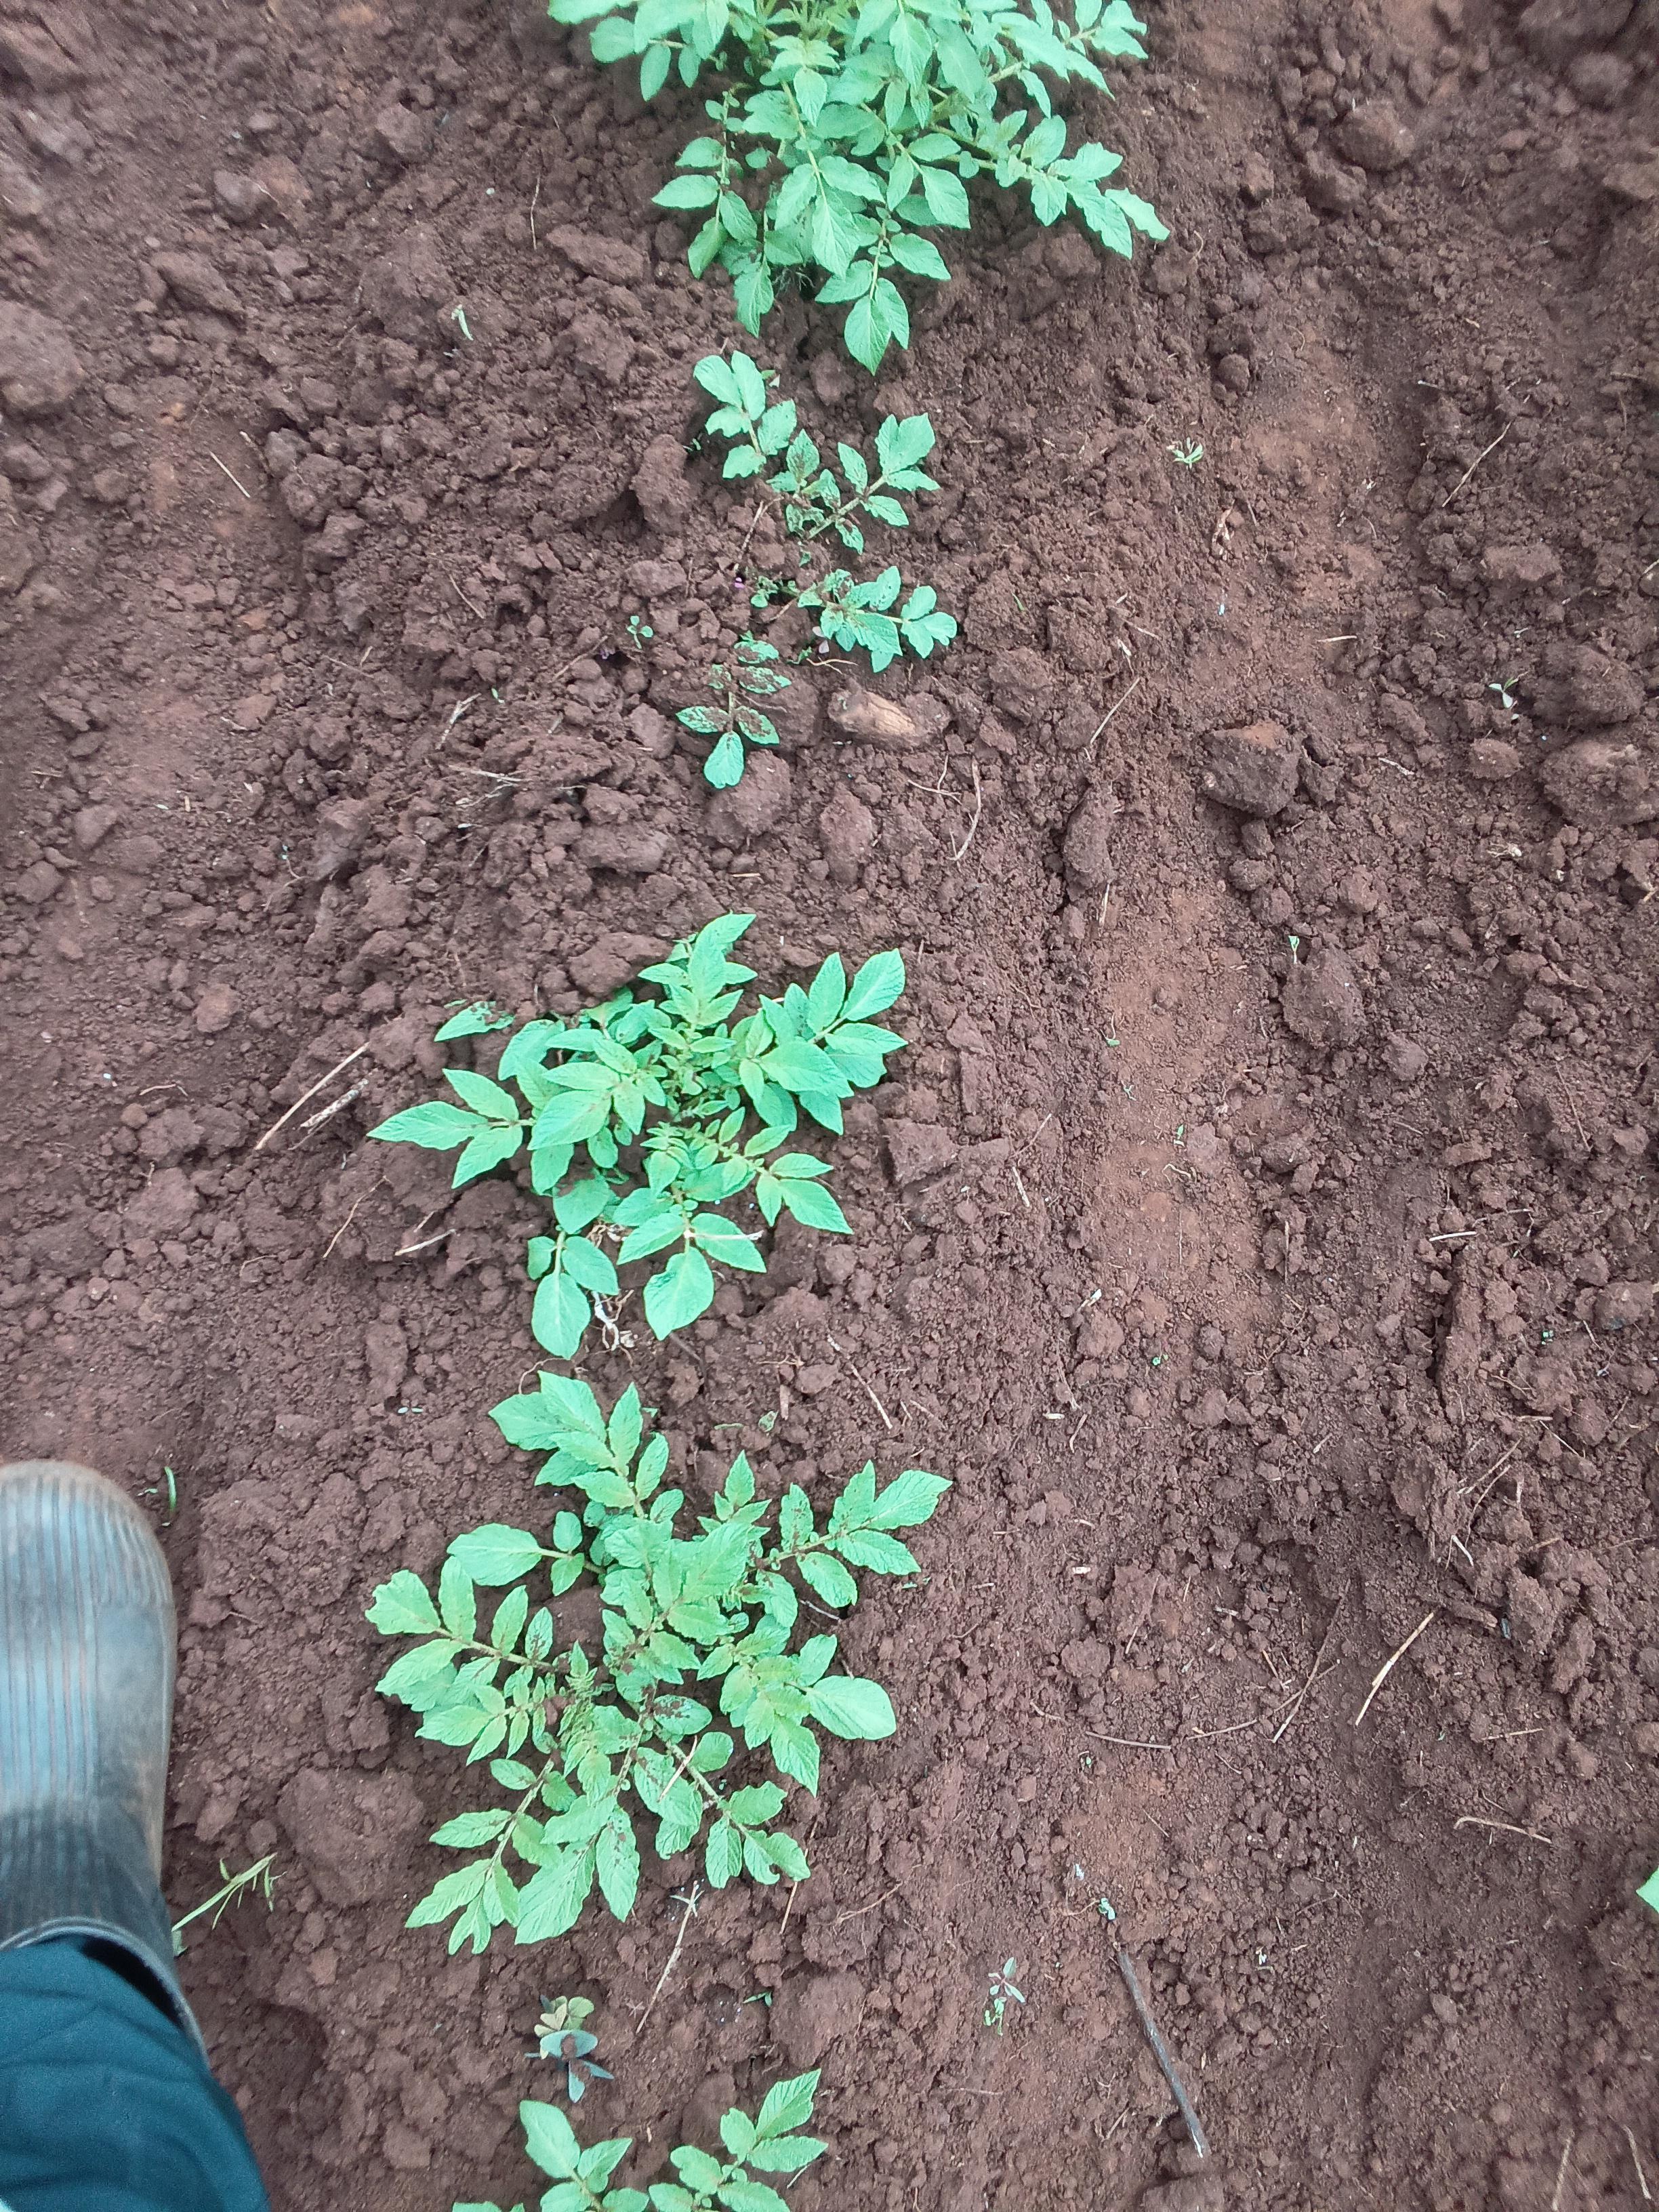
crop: potato
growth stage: sprouting emergence
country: Kenya
